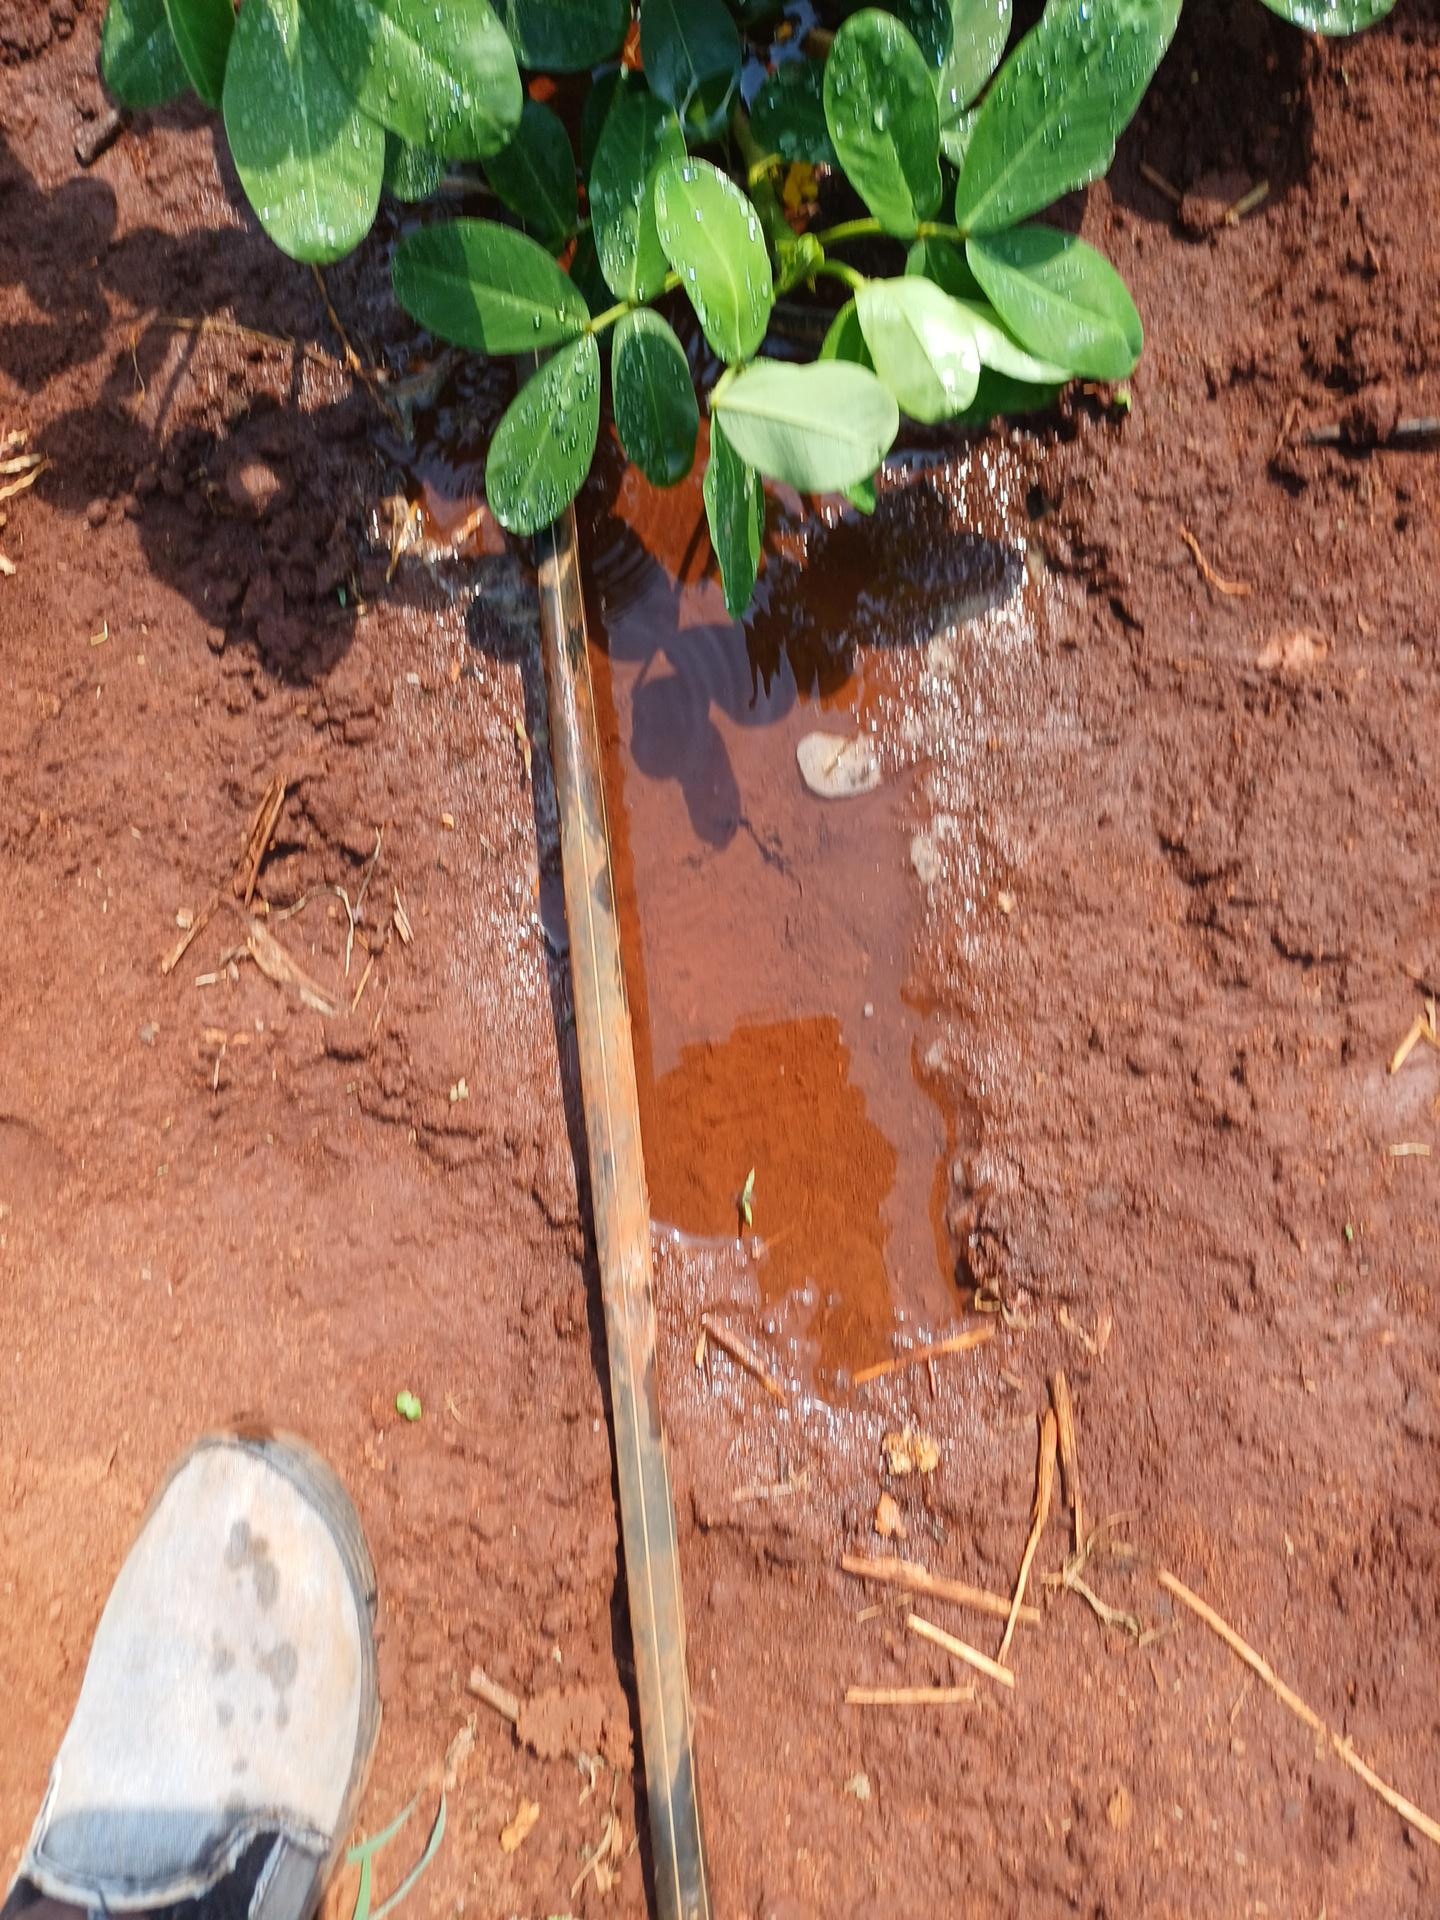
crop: groundnut
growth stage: vegetative
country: Kenya
